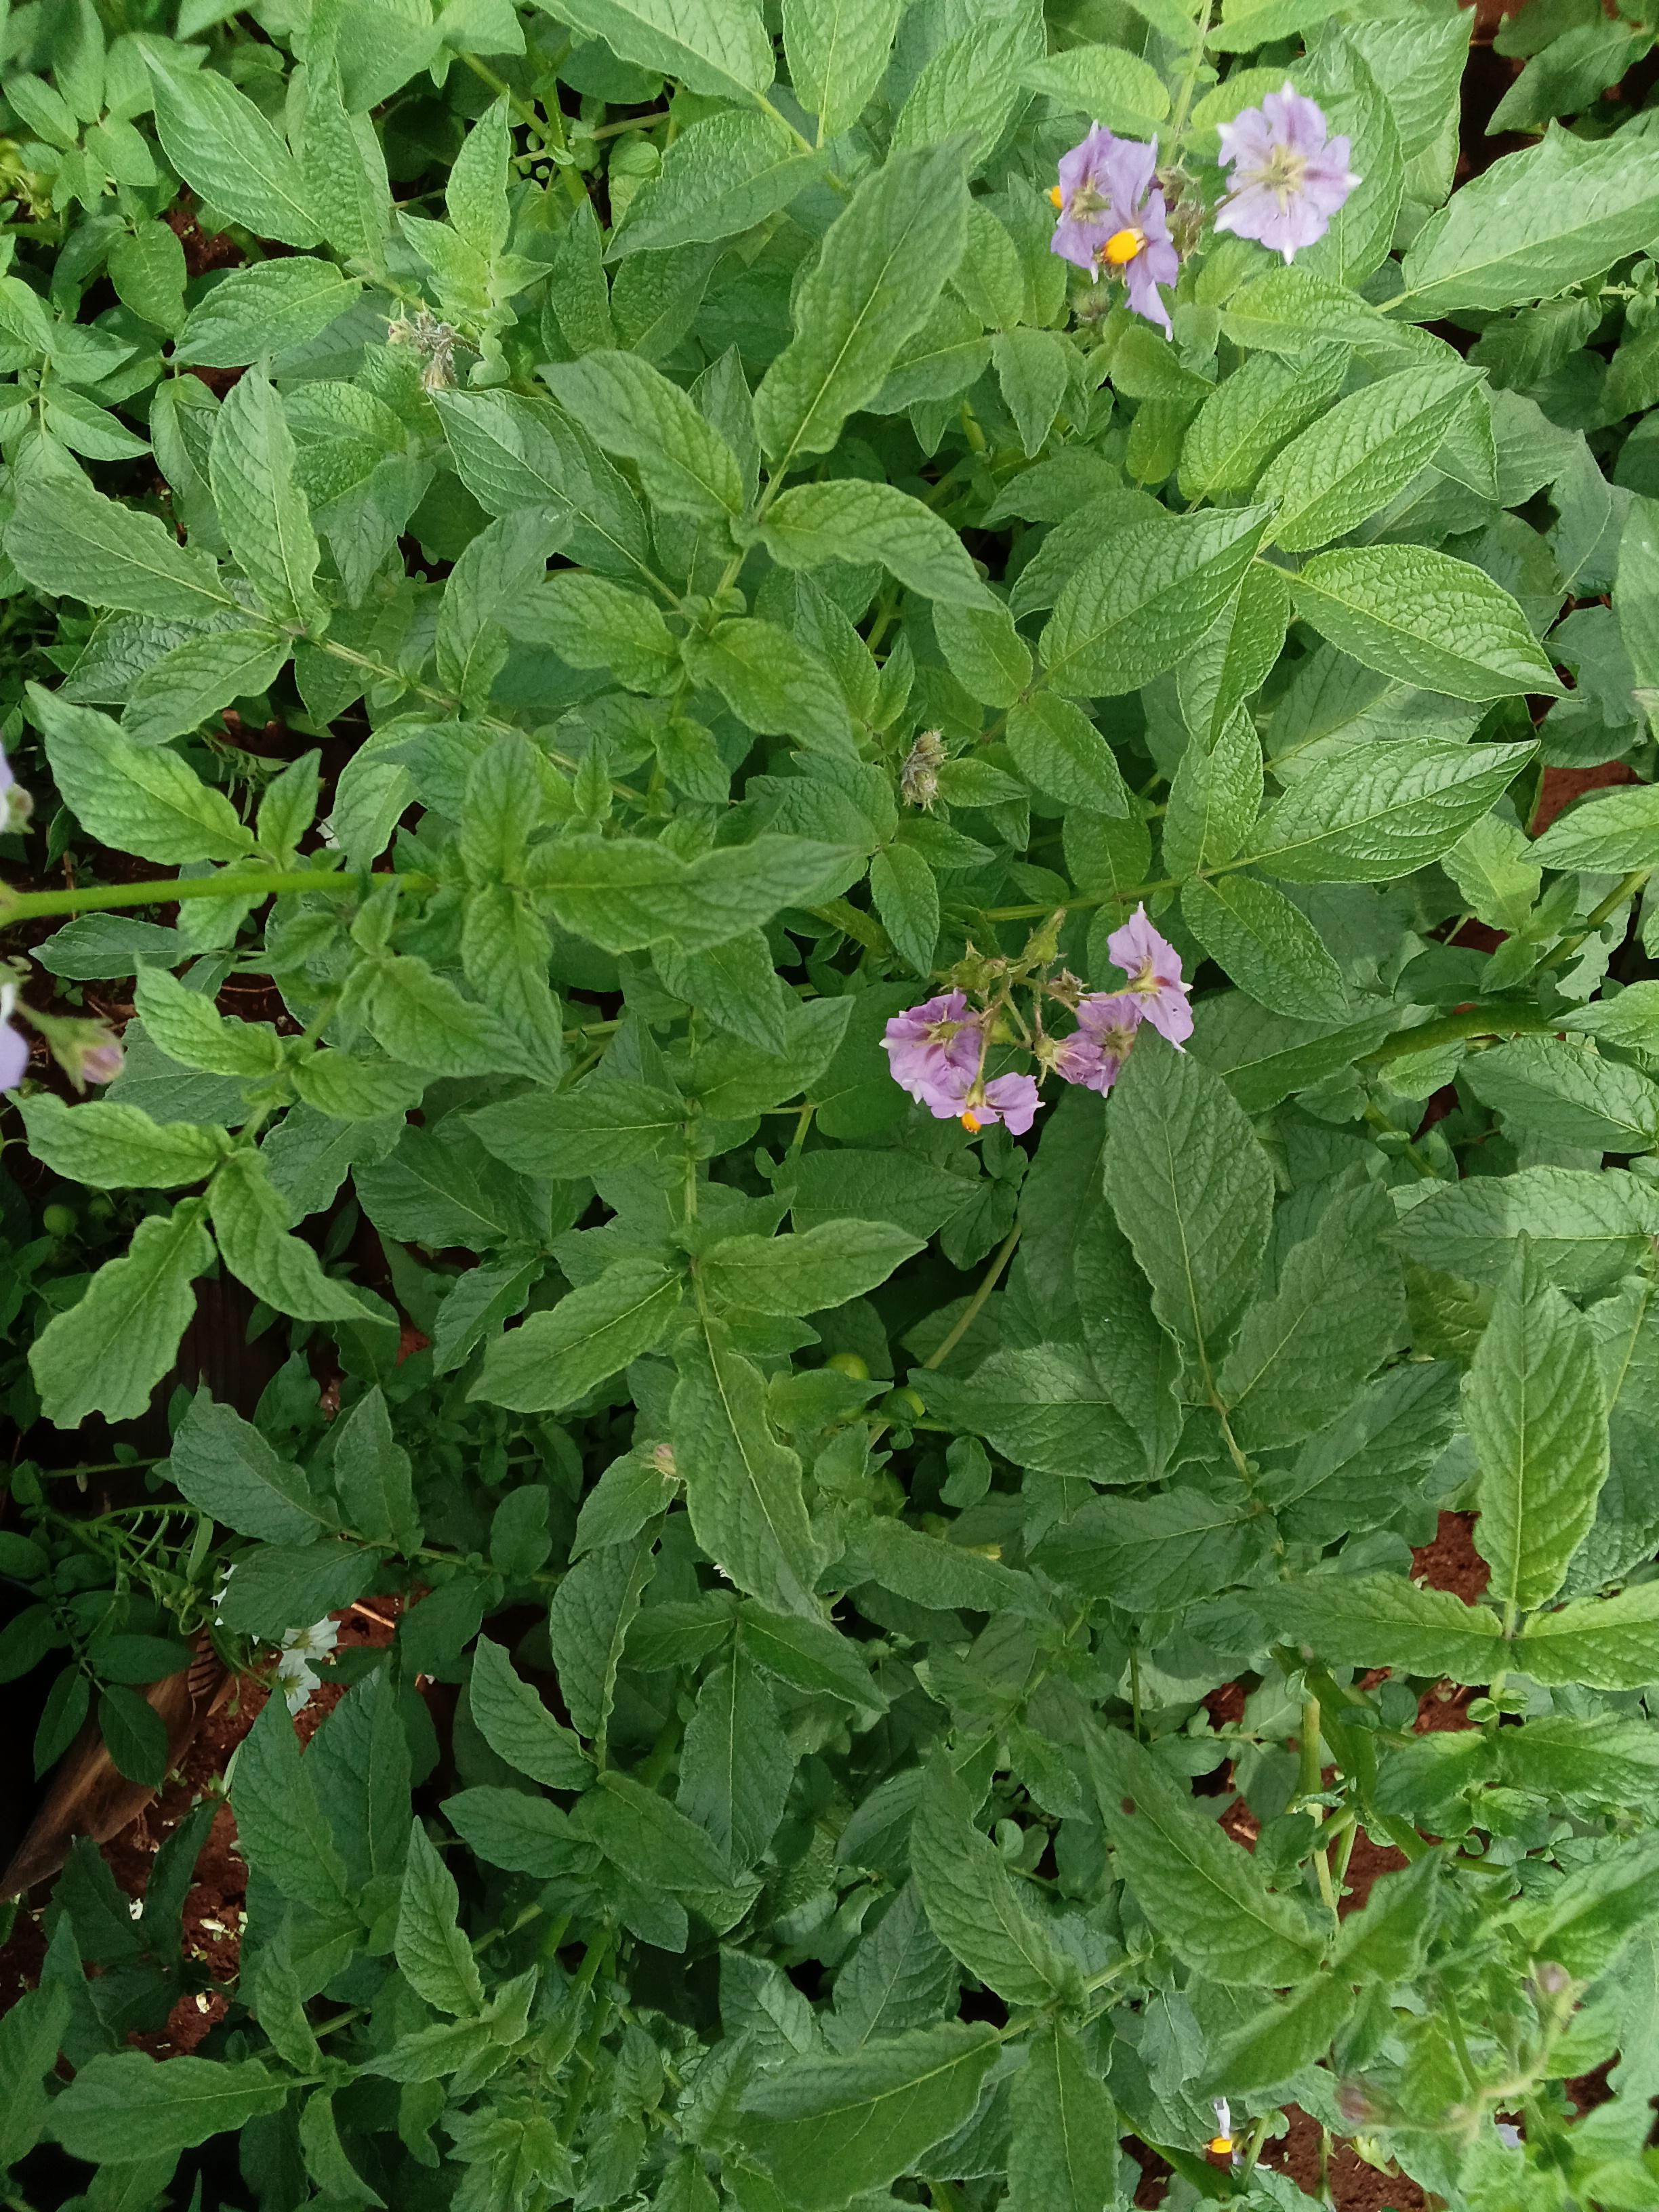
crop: potato
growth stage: flowering
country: Kenya
